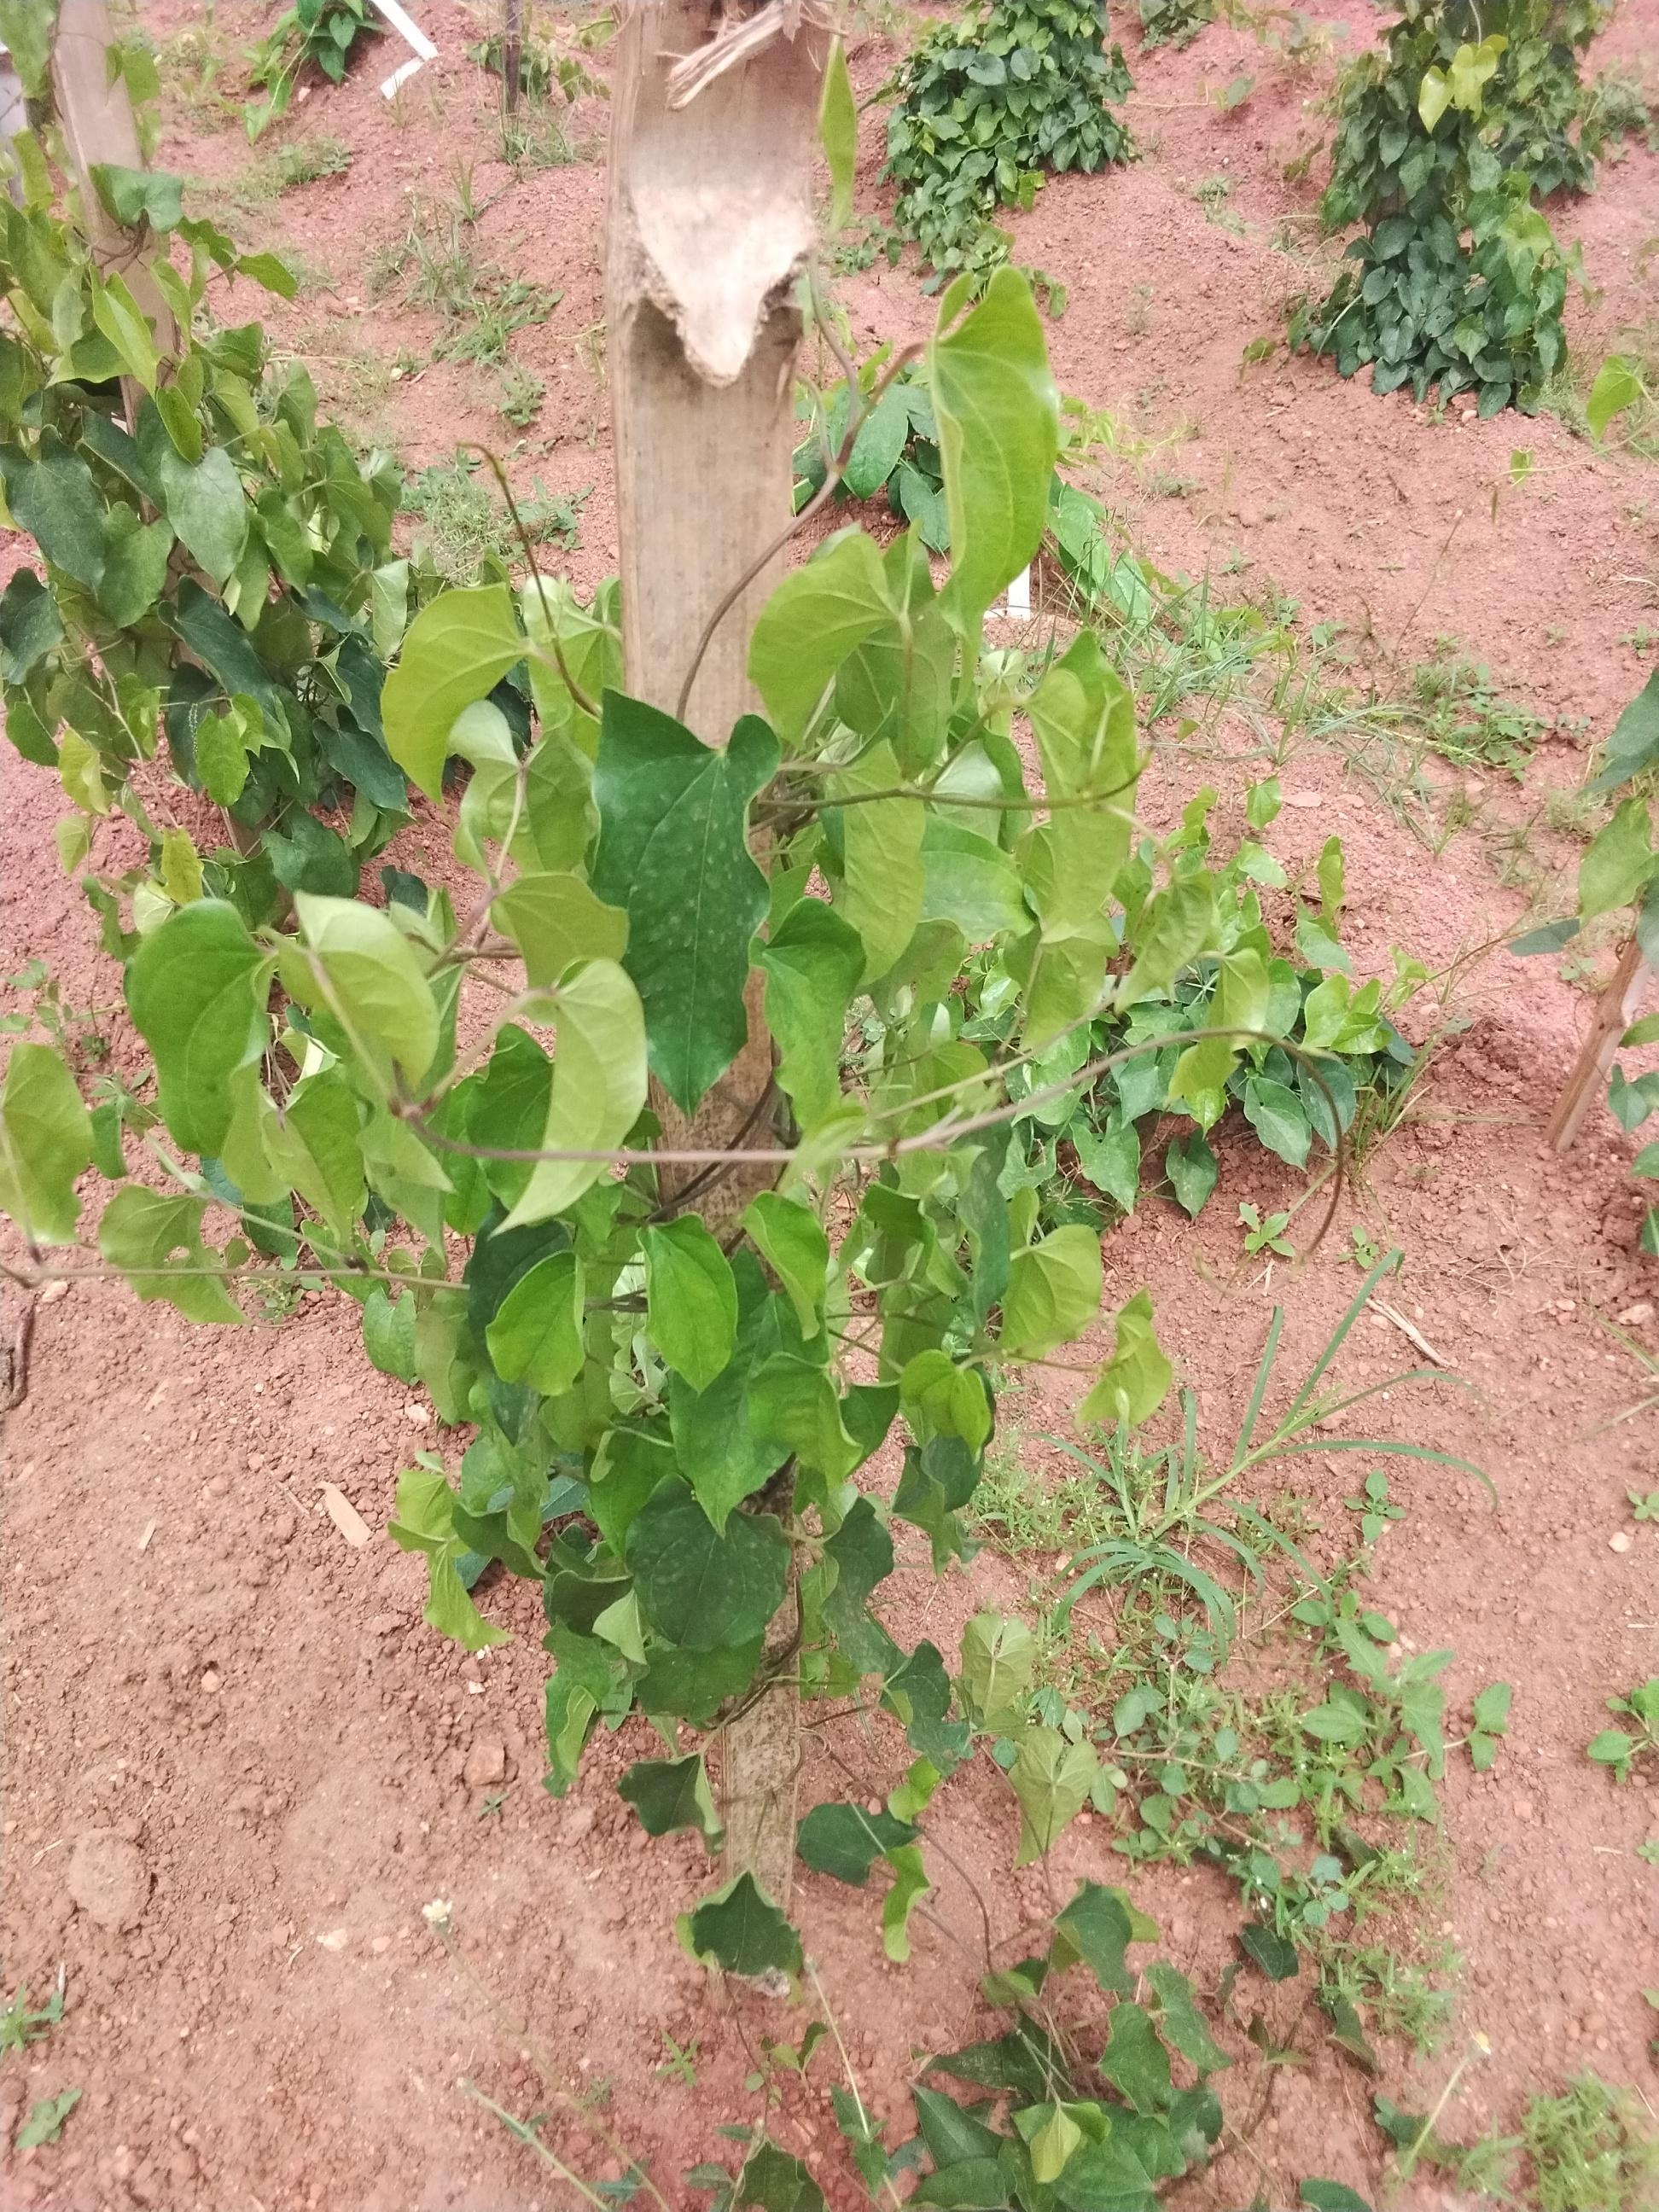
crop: yam
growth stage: vegetative
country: Nigeria
